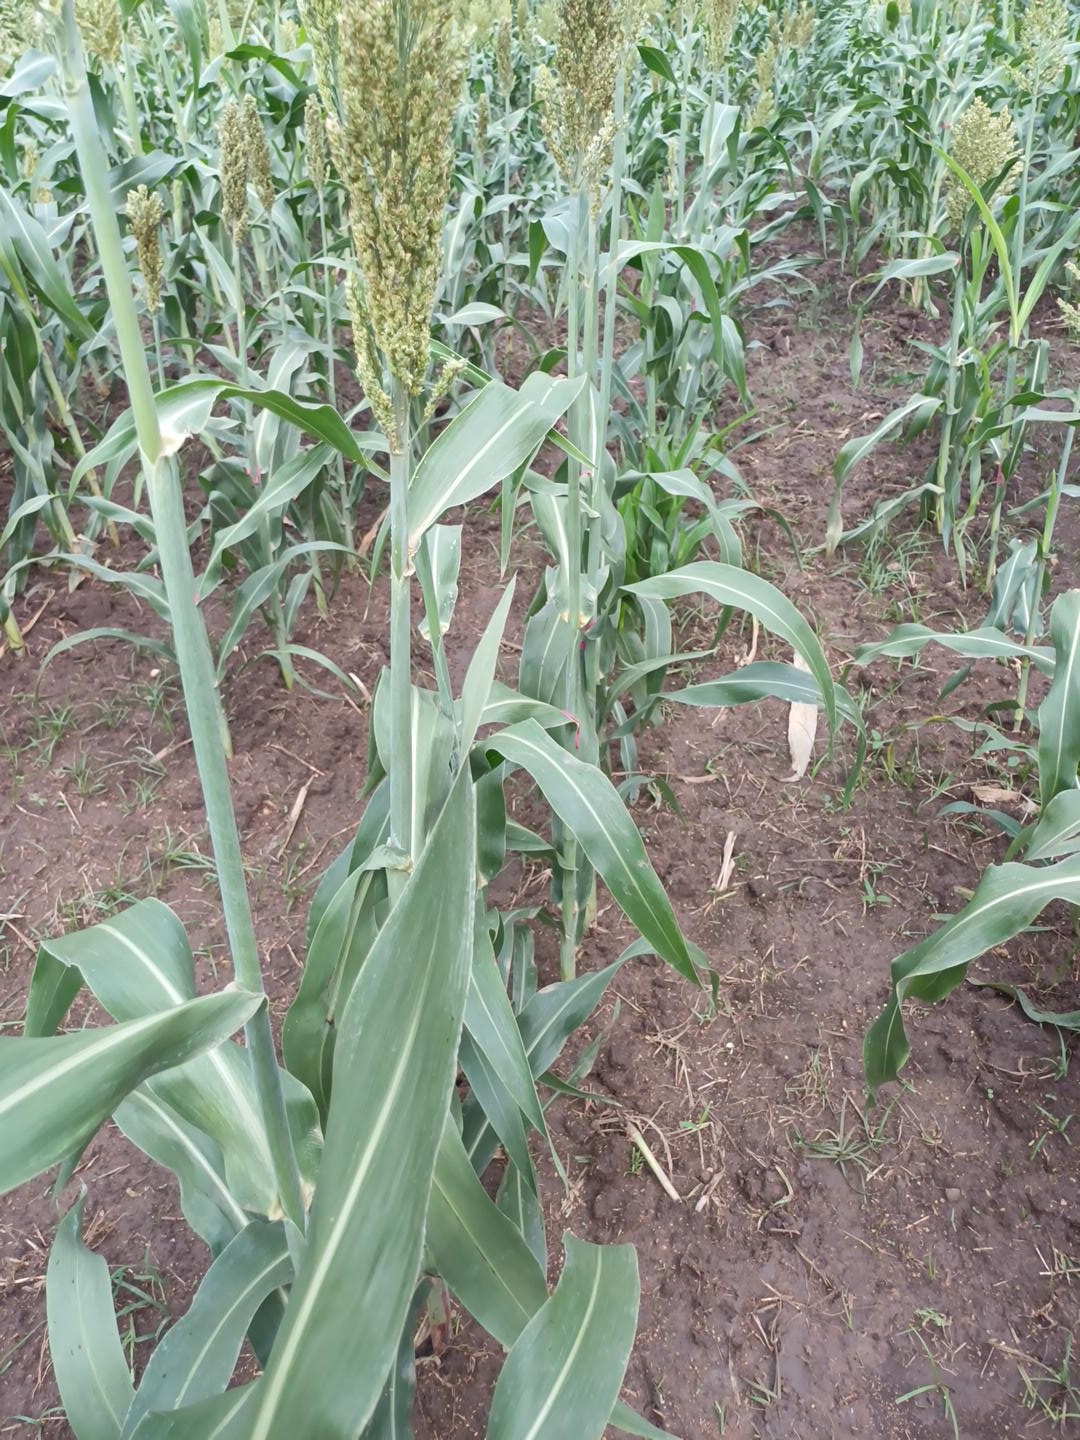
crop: sorghum
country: Kenya
